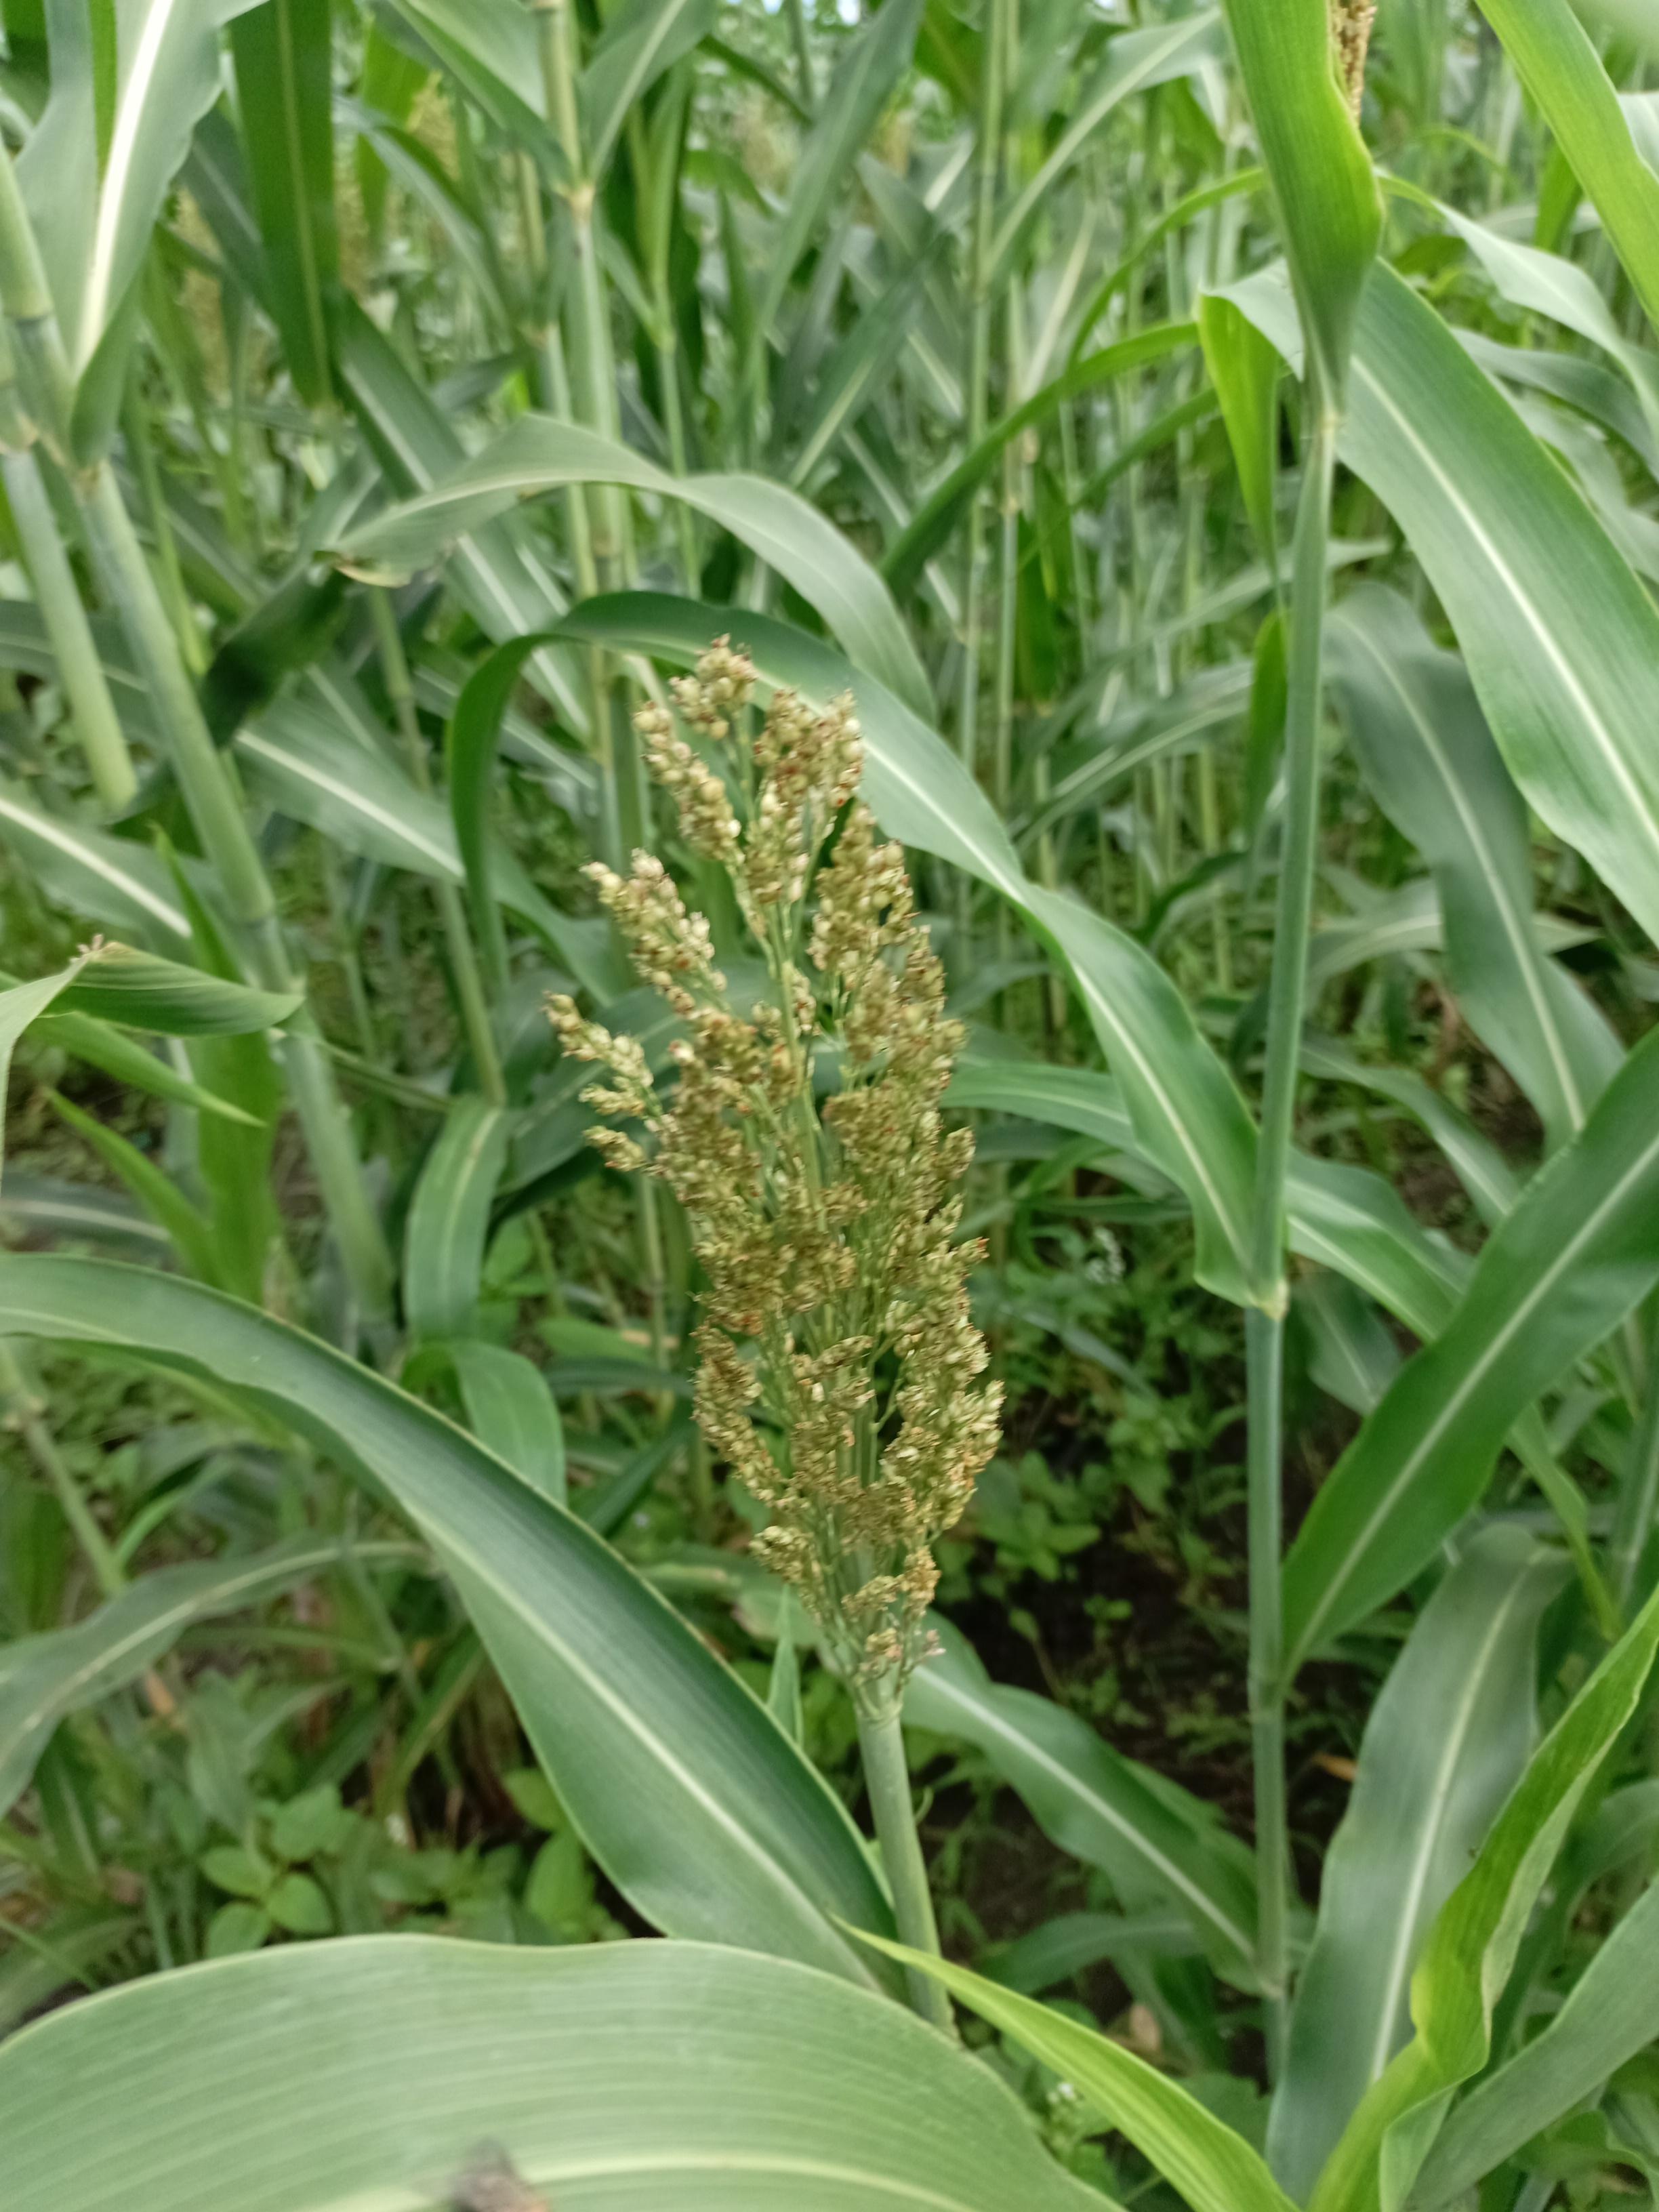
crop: sorghum
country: Tanzania
